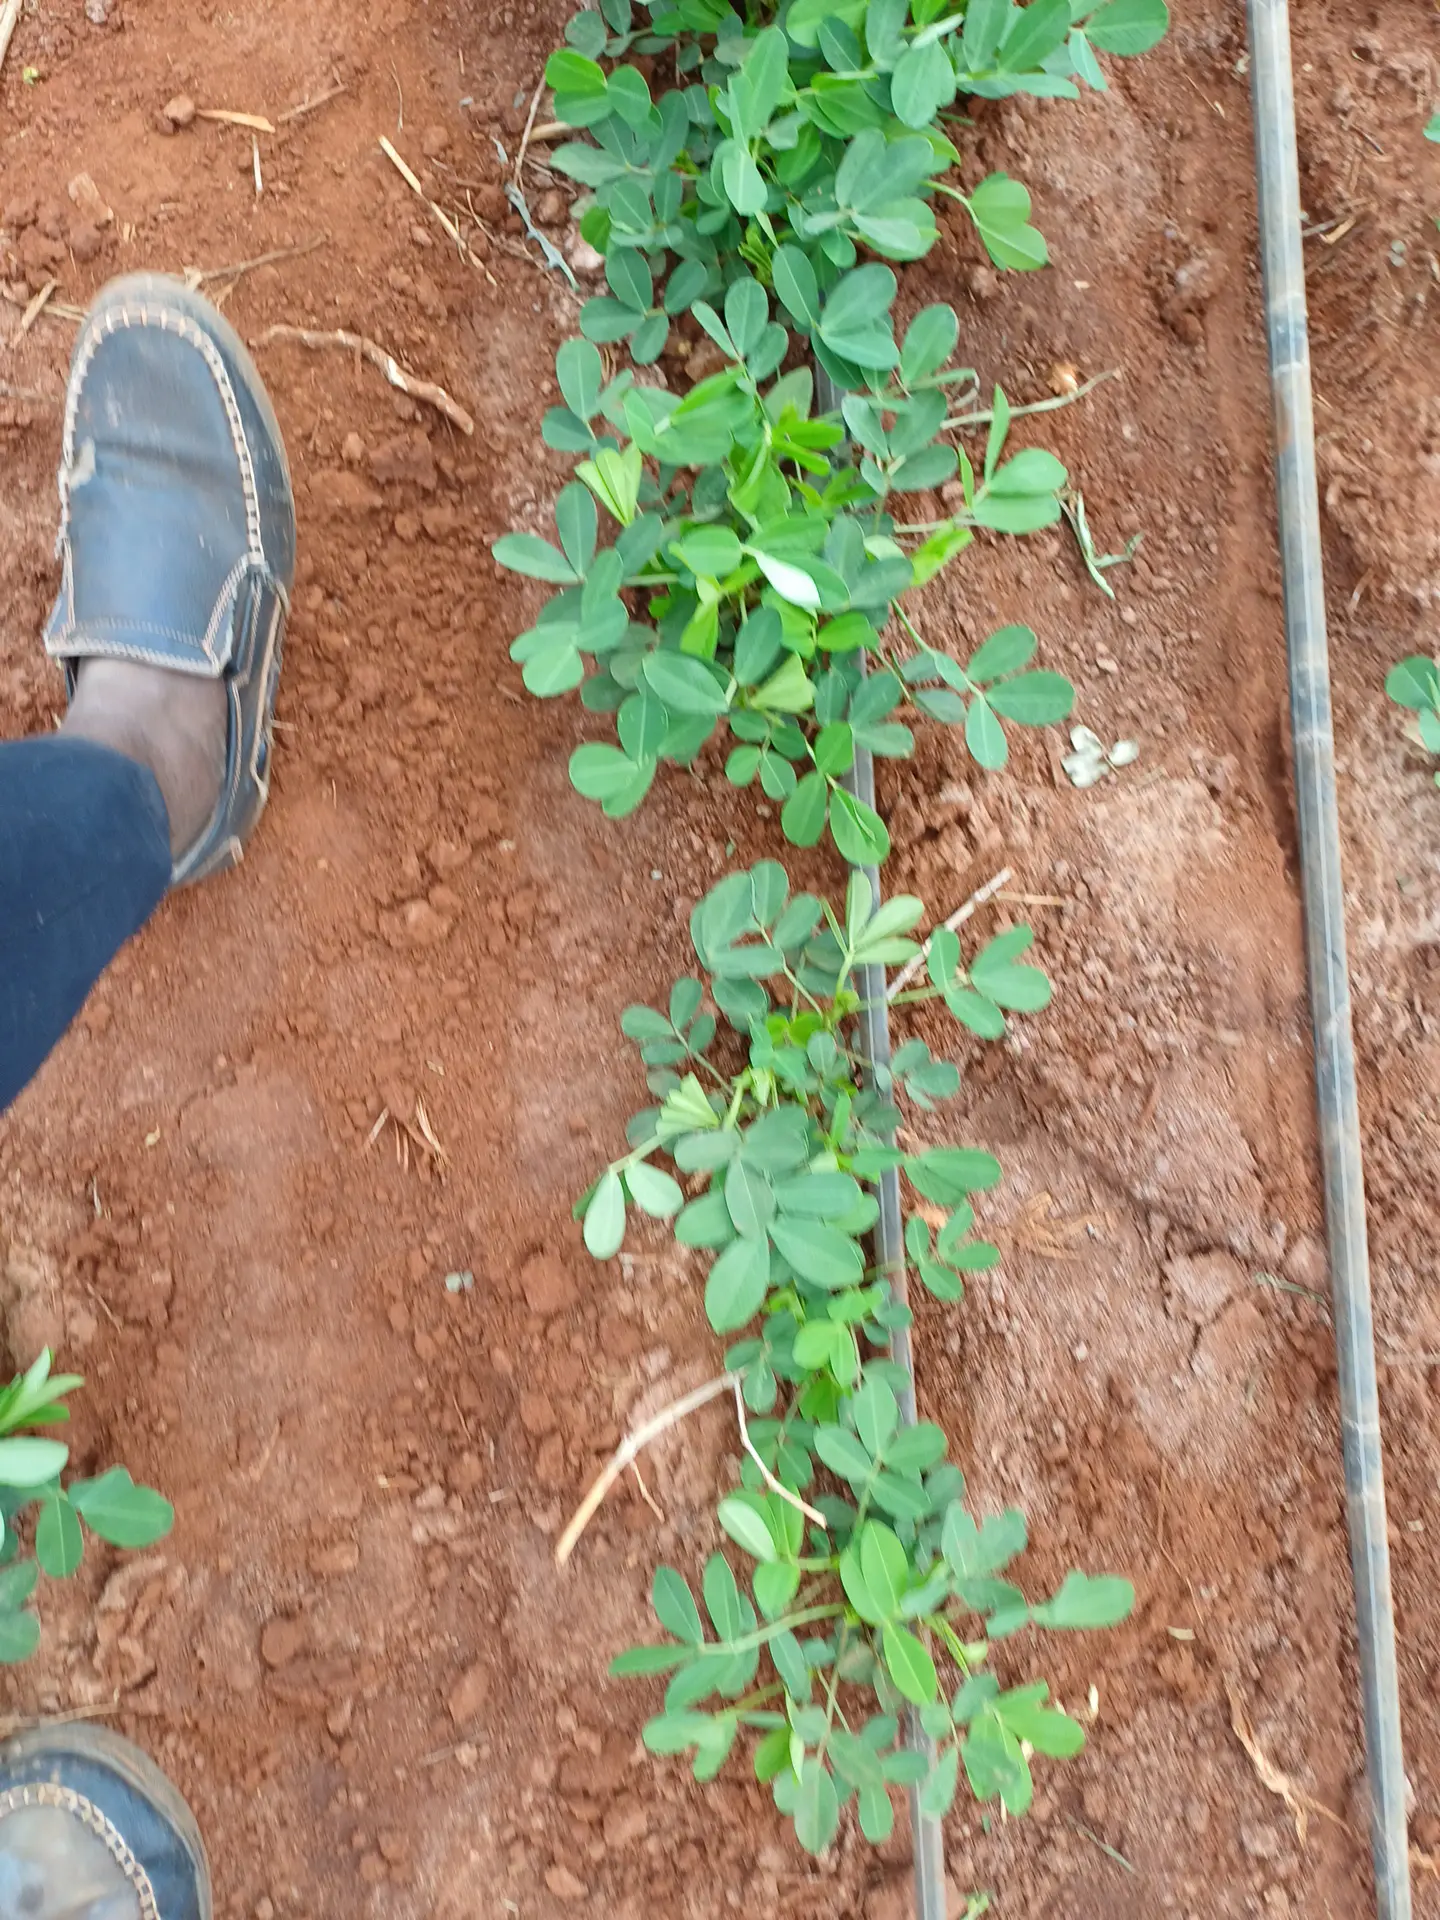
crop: groundnut
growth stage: vegetative
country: Kenya
